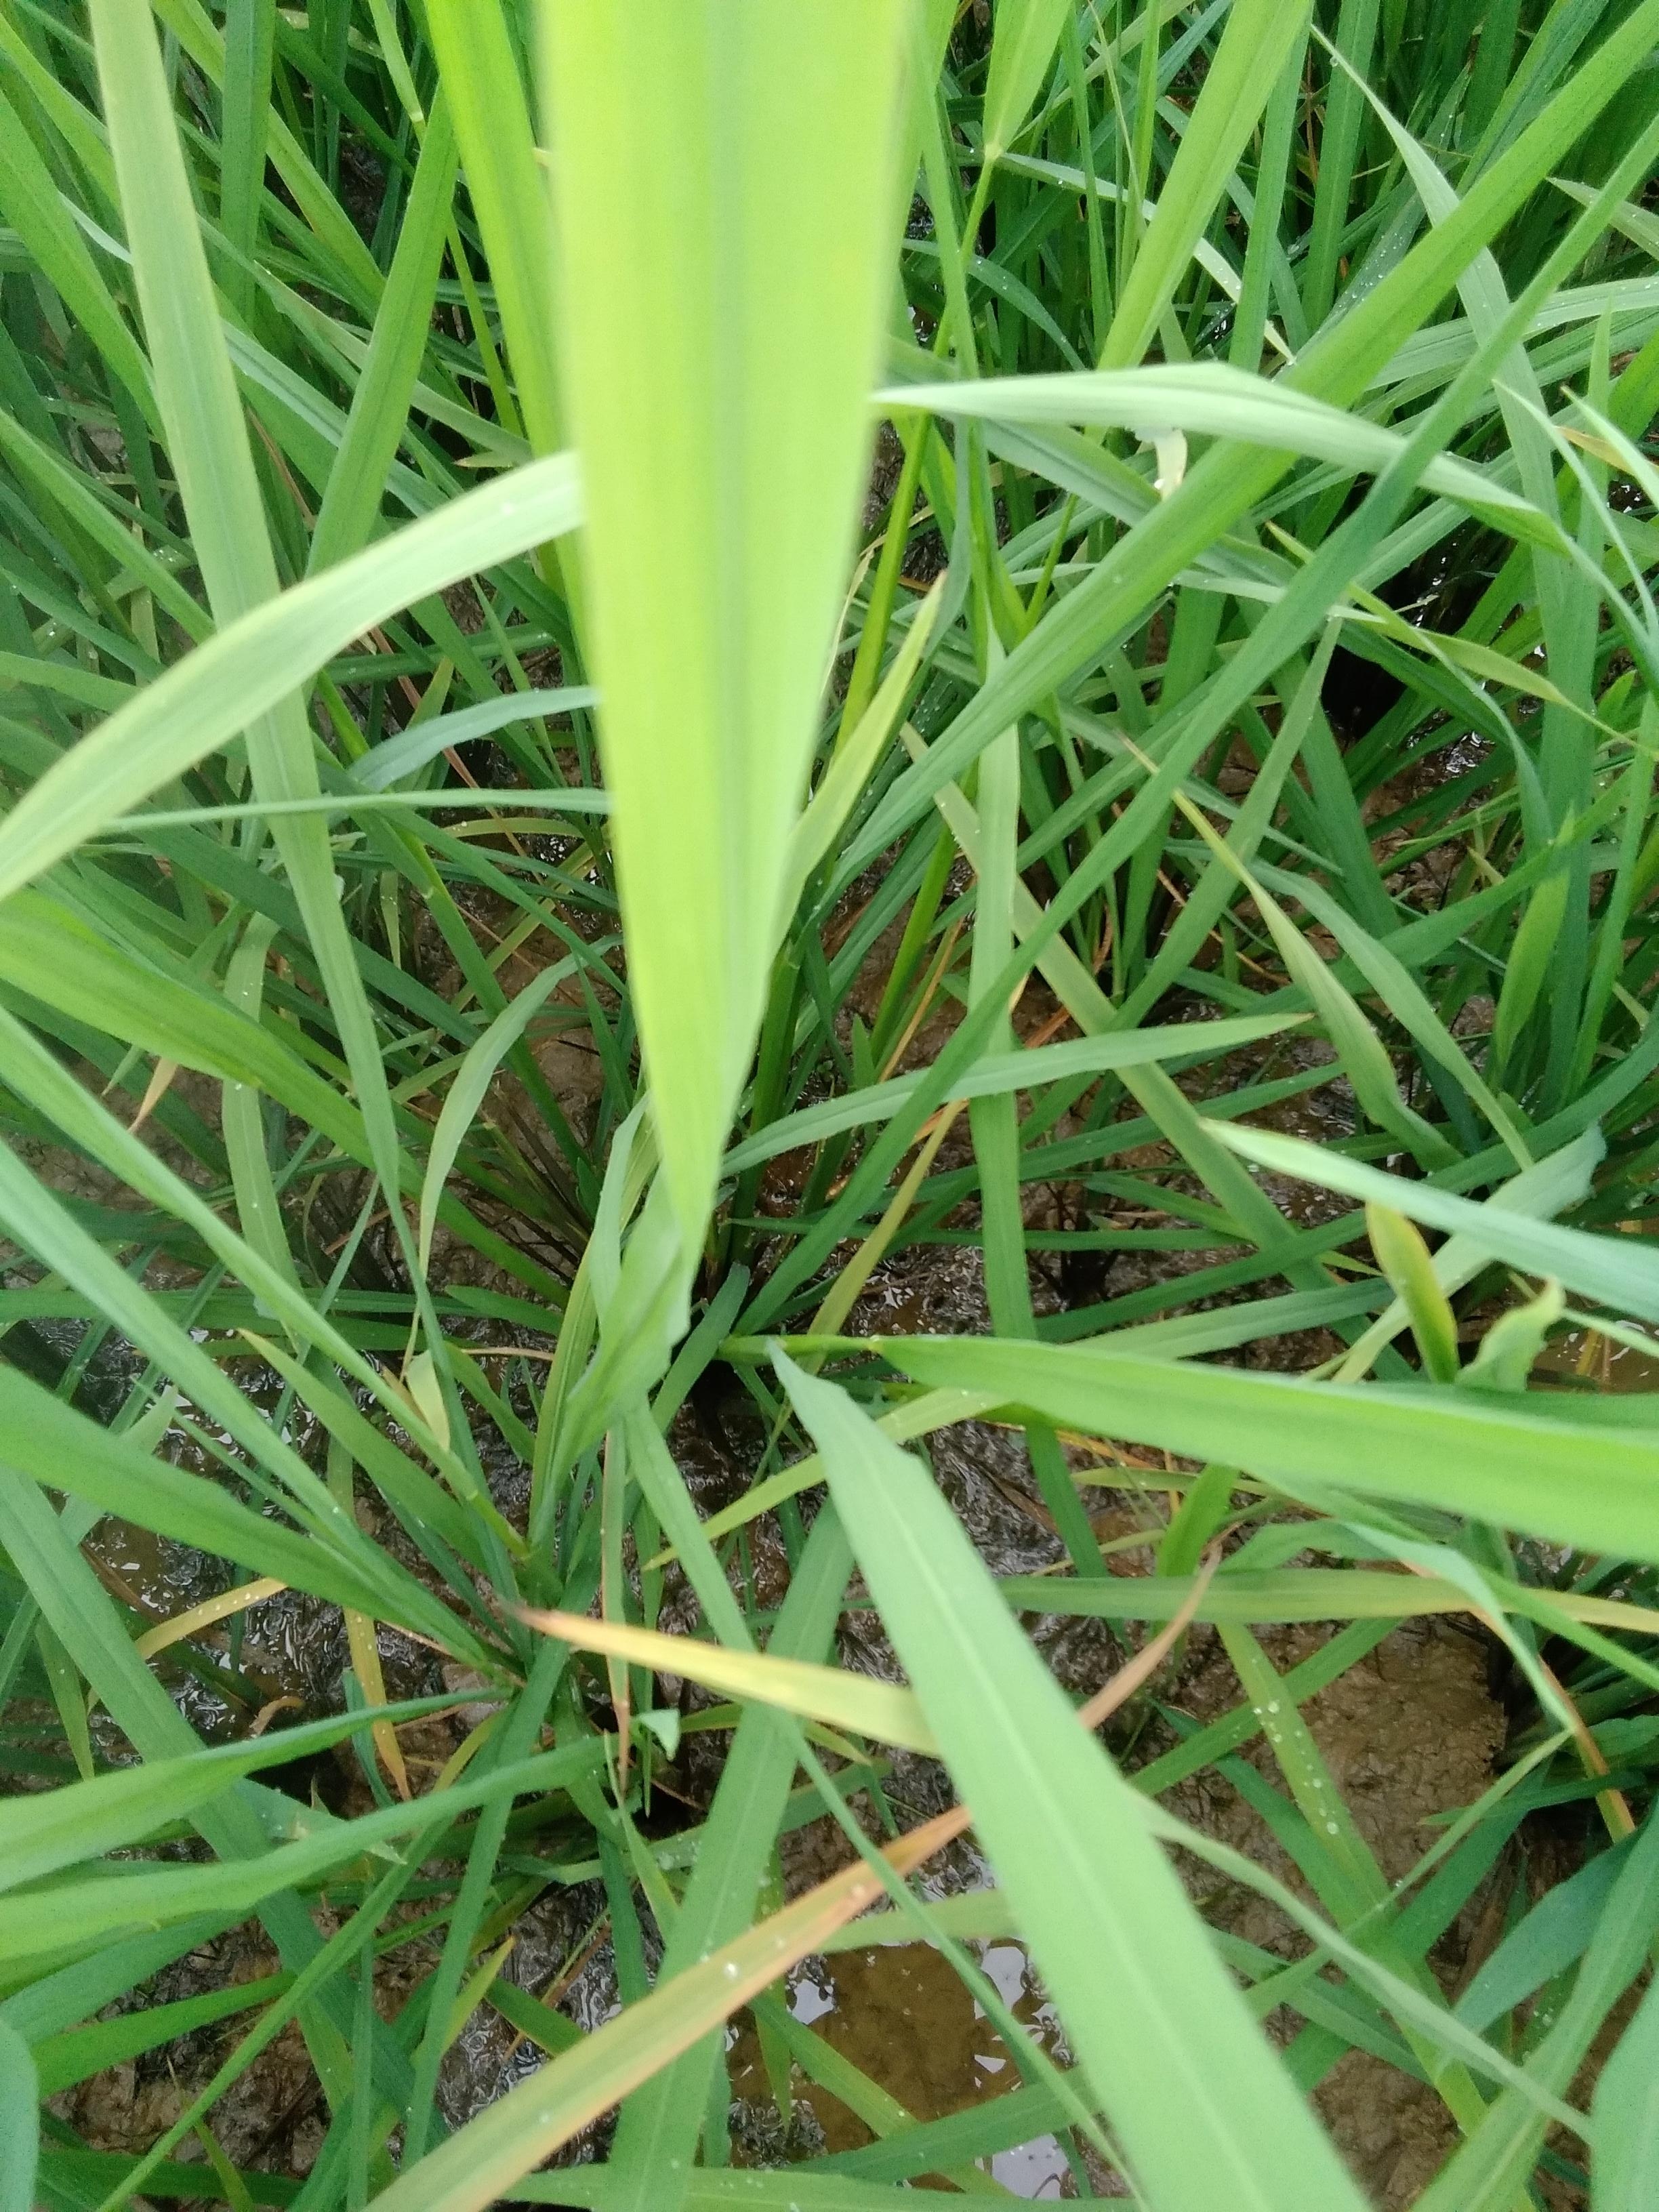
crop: rice
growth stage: booting
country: Nigeria
